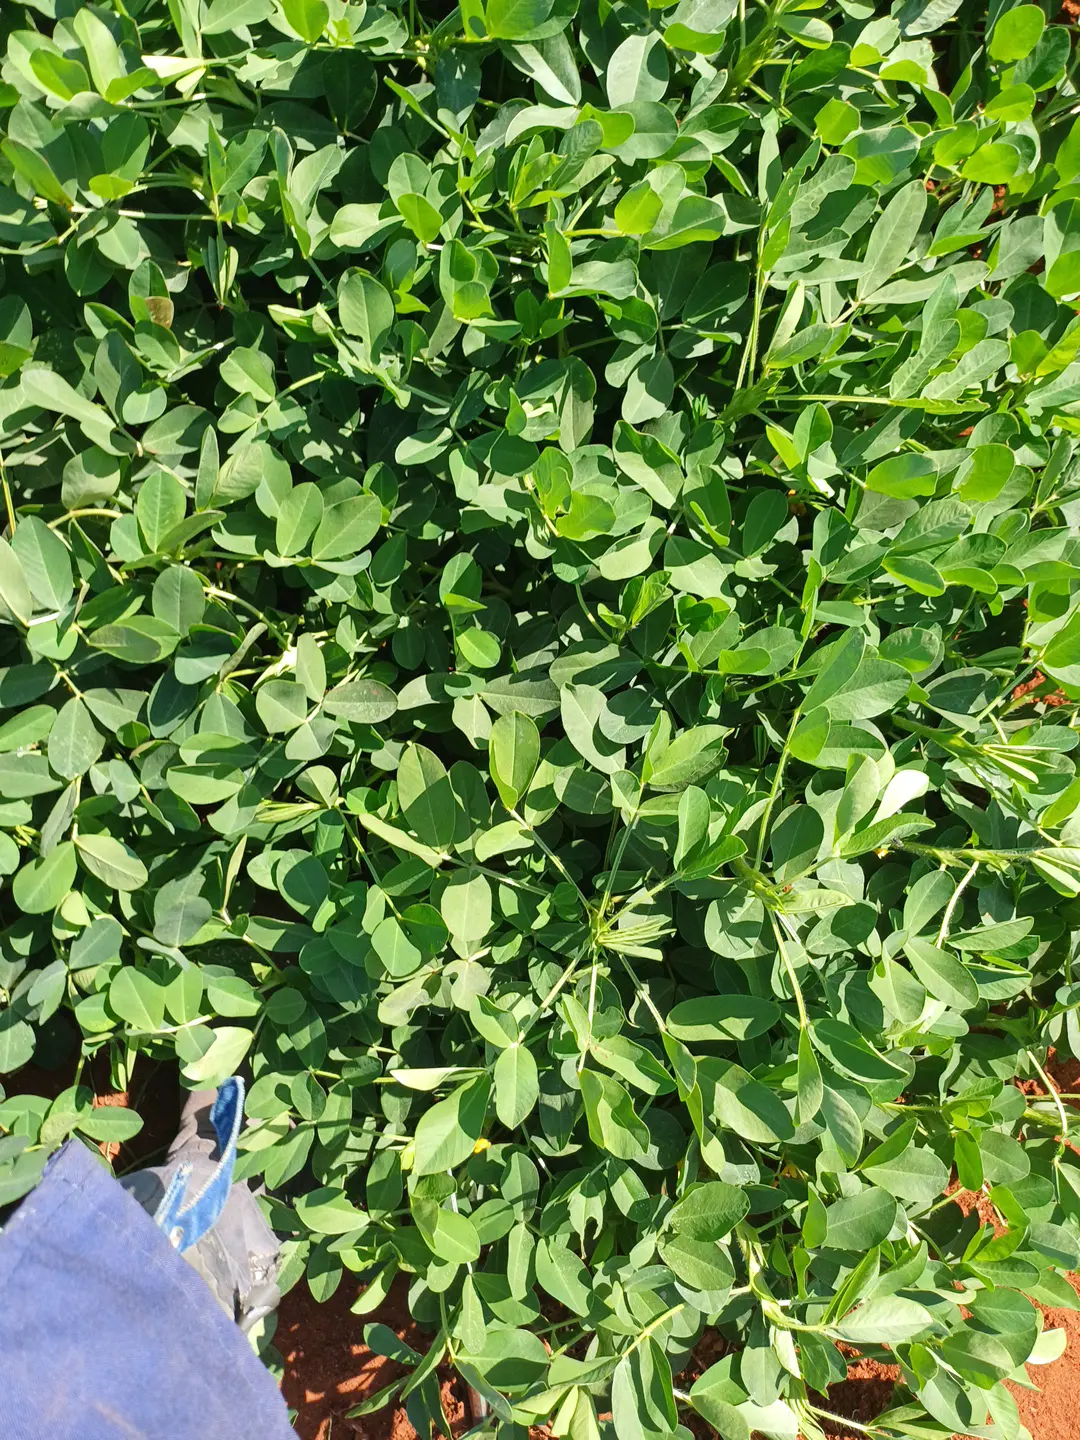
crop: groundnut
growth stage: flowering
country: Kenya
